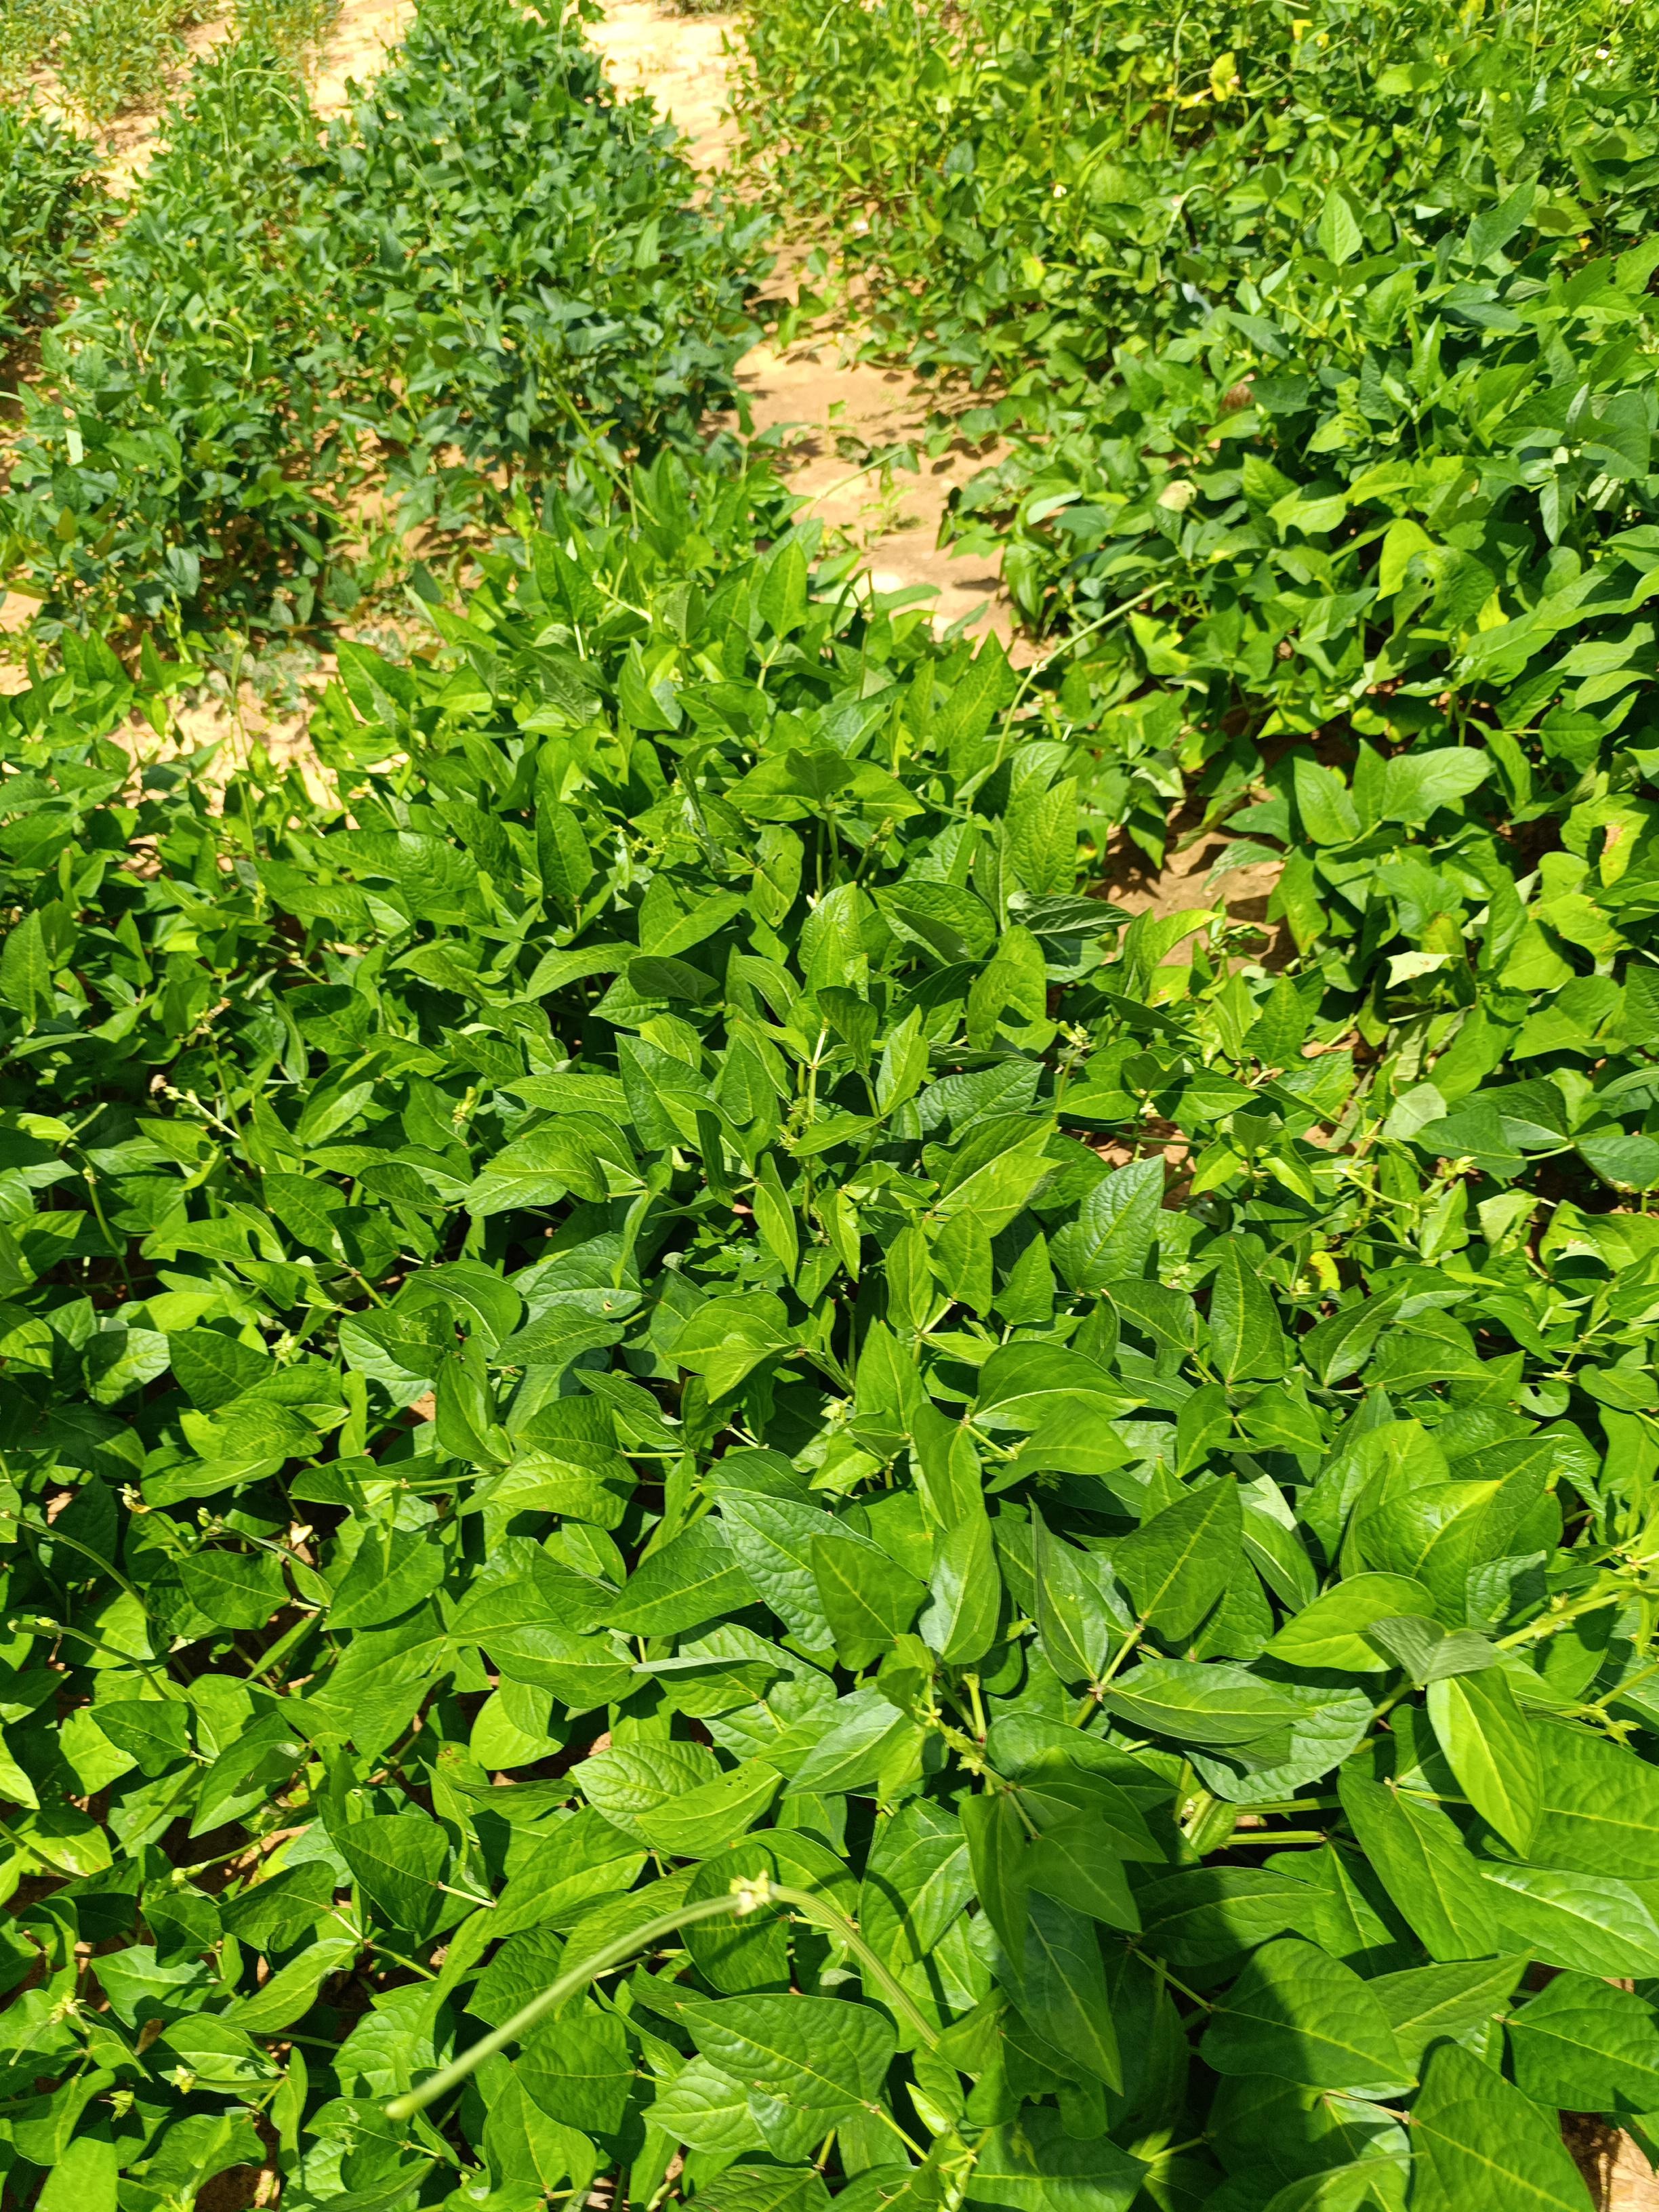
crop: cowpea
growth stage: development pod
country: Nigeria
